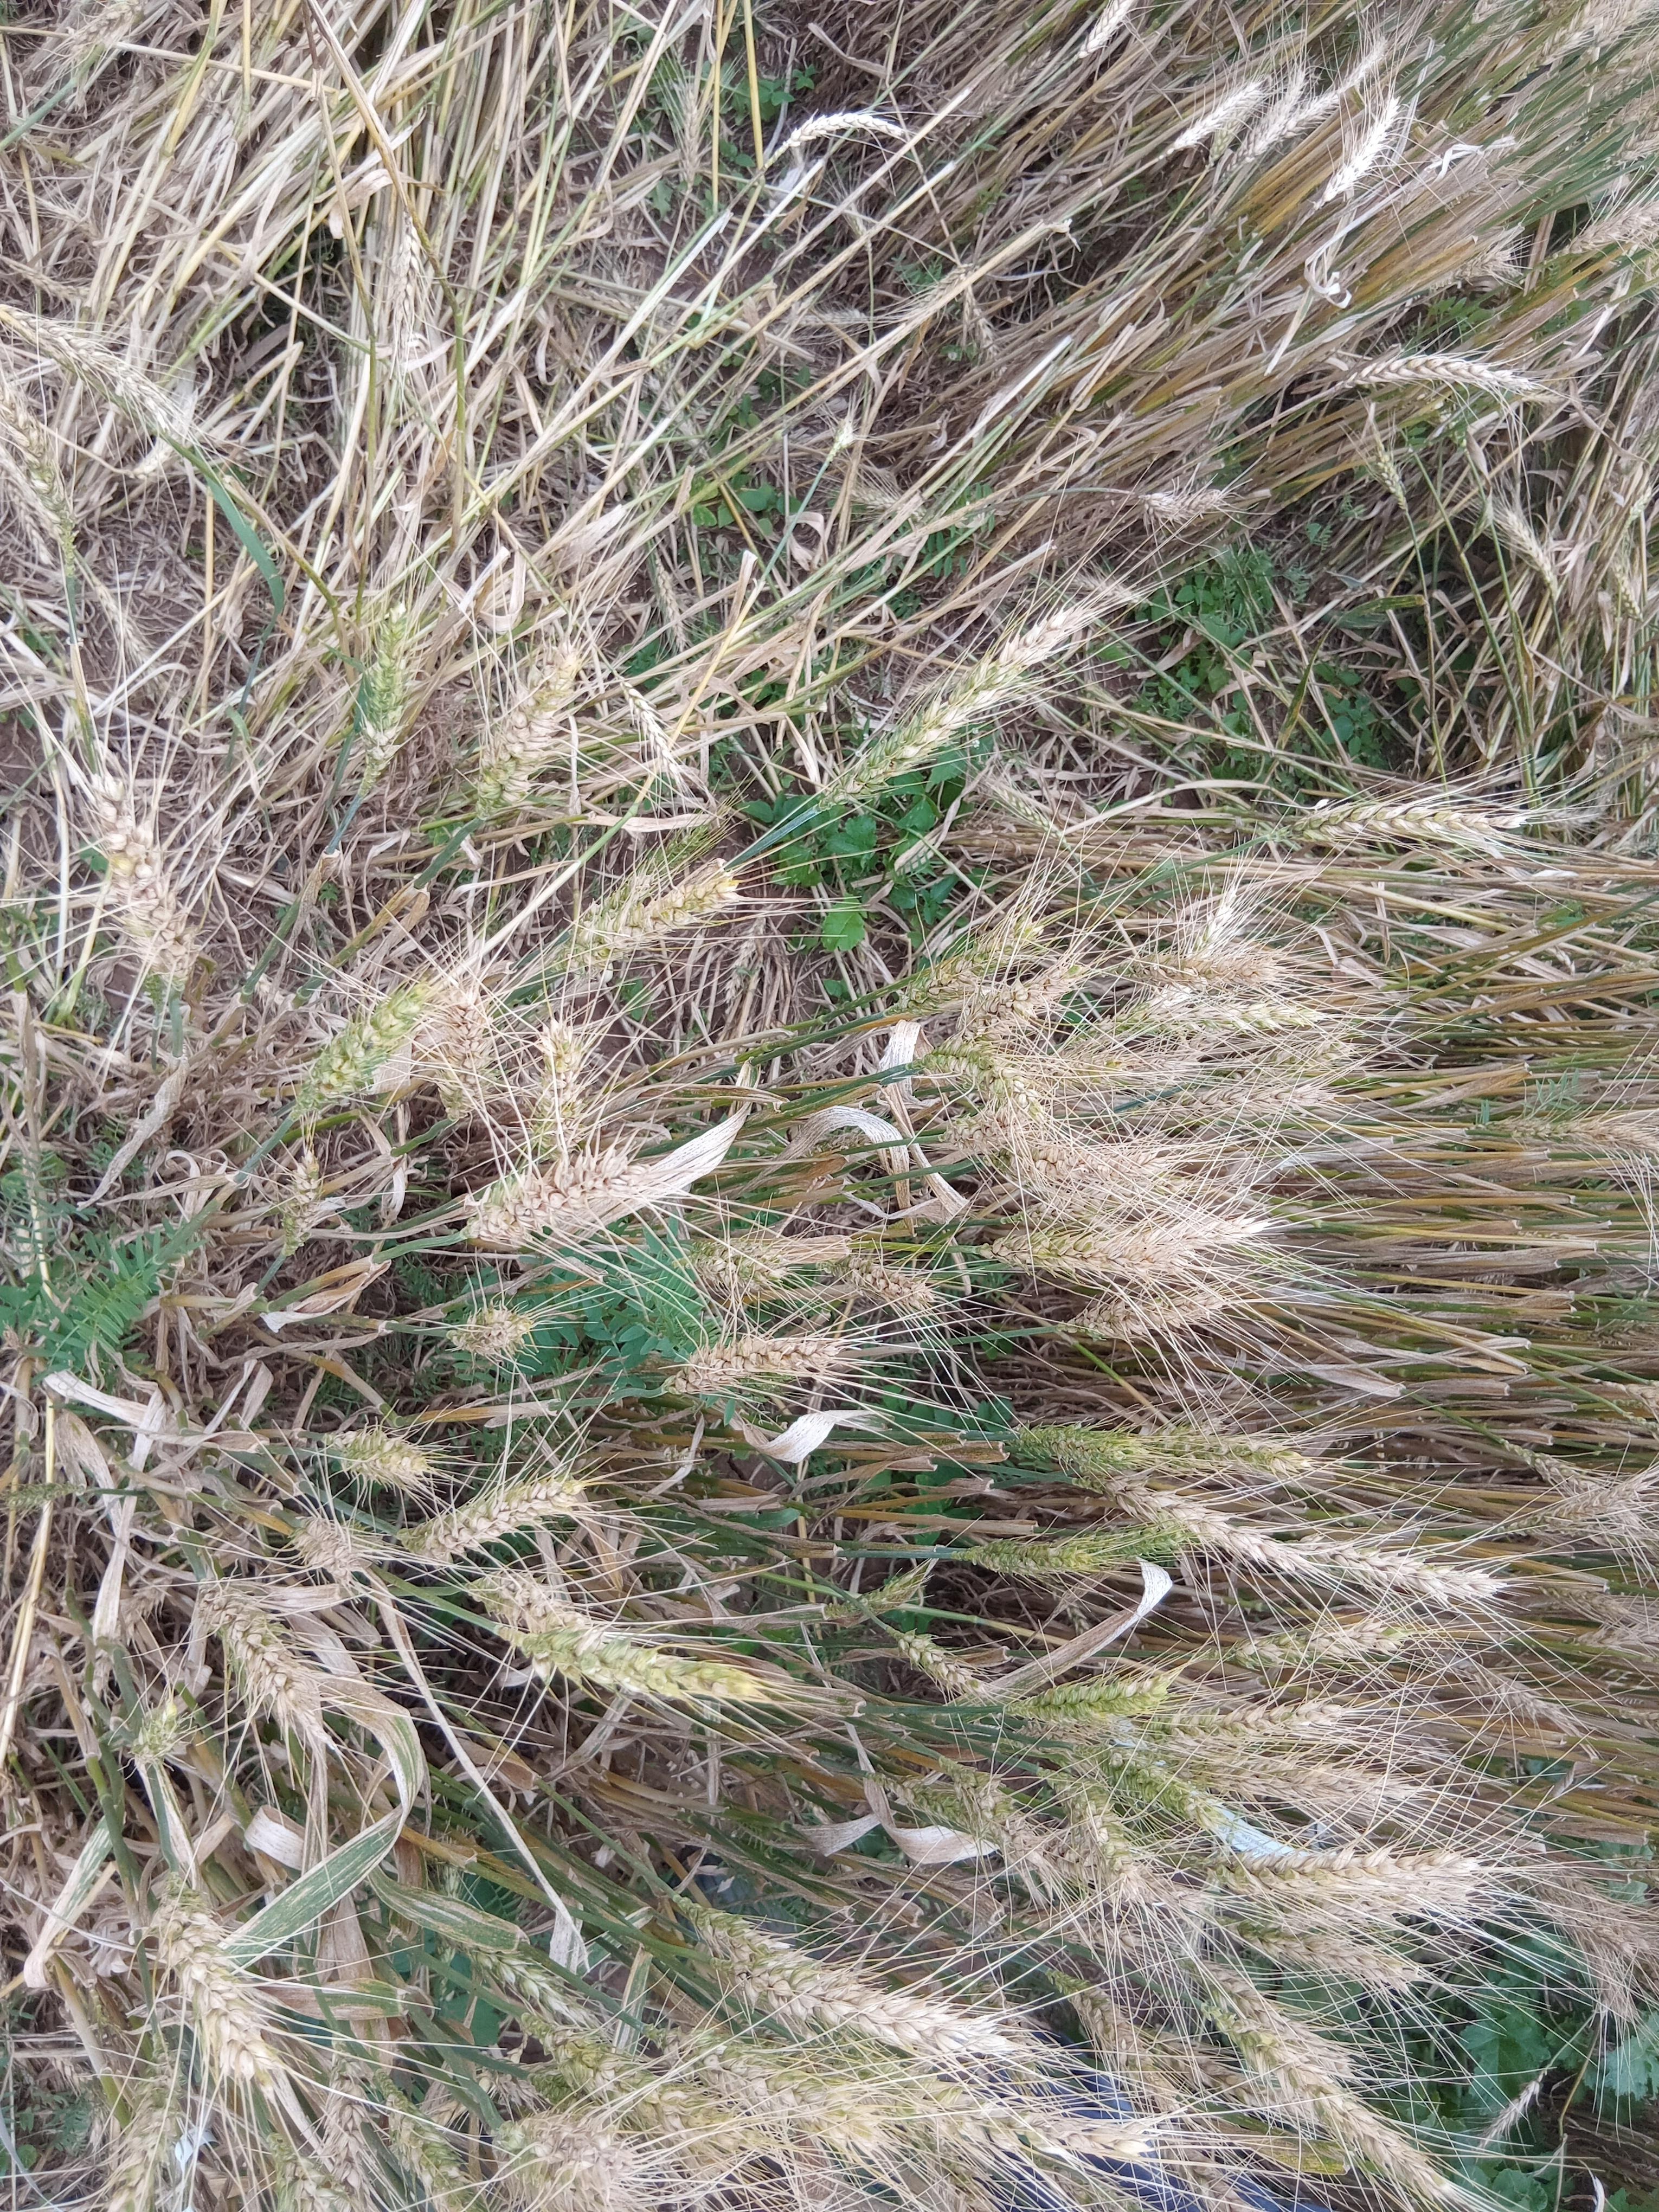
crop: wheat
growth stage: maturity
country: Kenya
